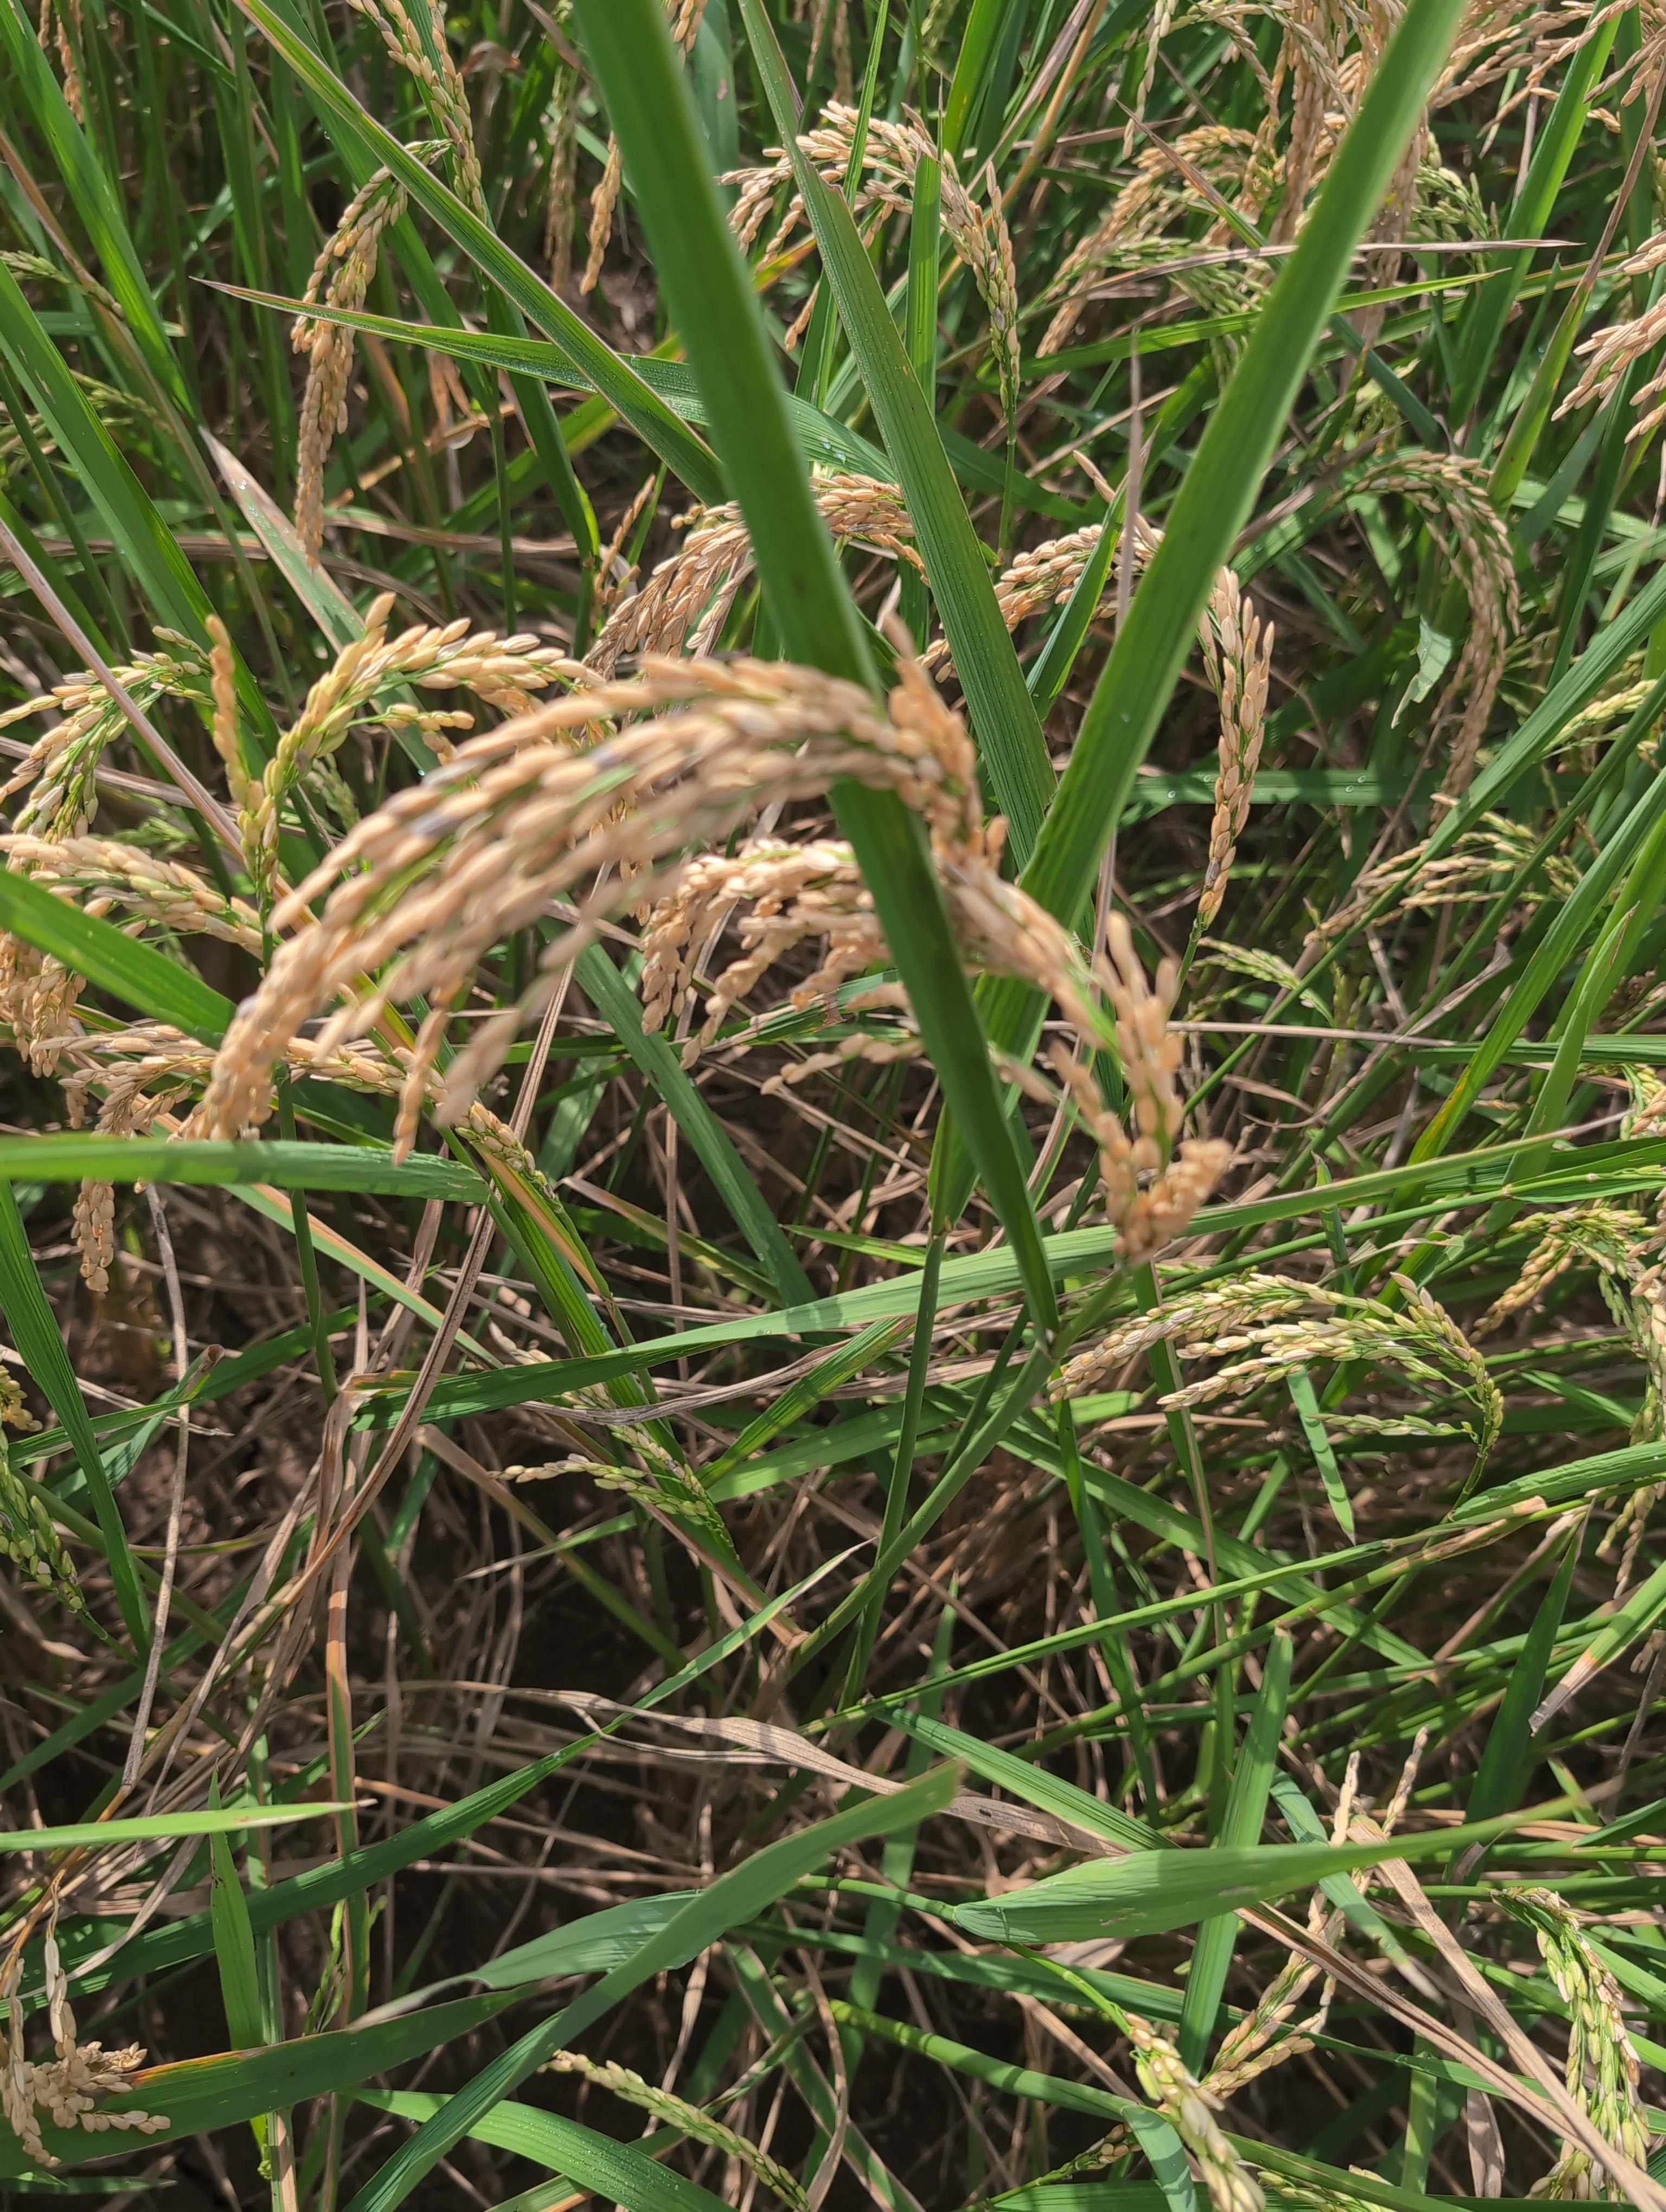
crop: rice
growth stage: ripening
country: Côte d'Ivoire
